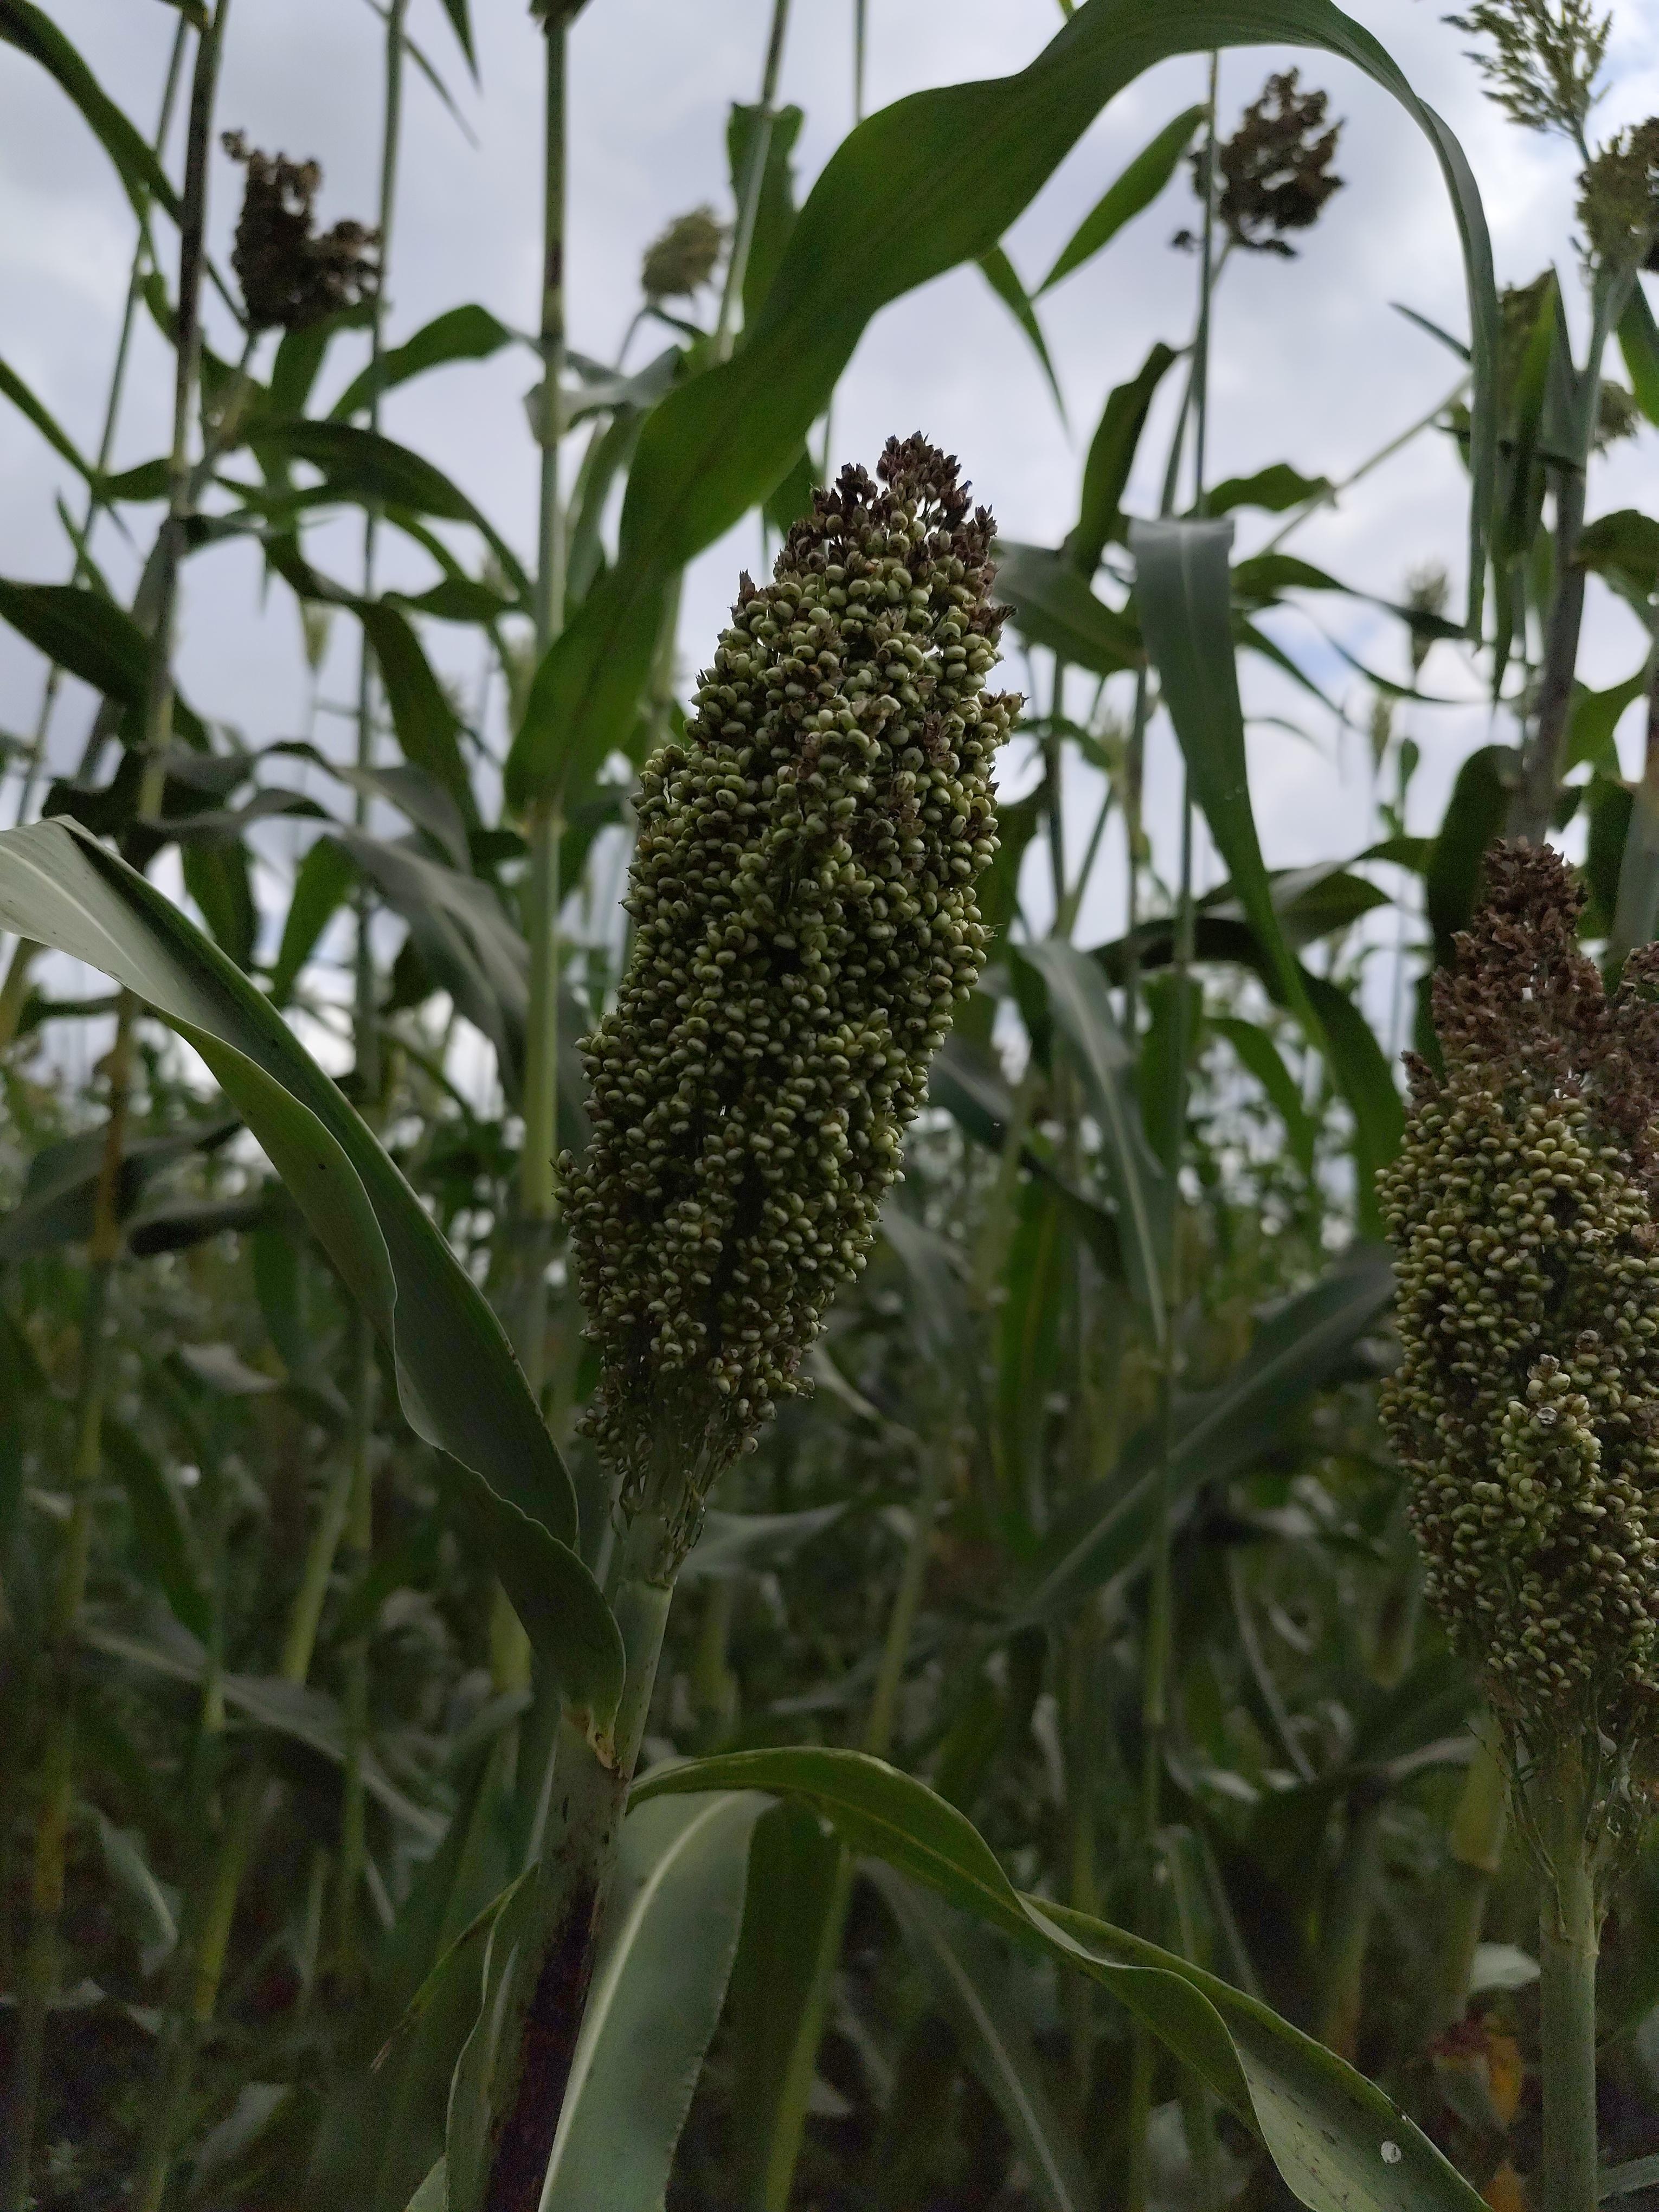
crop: sorghum
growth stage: filling grain
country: Tanzania
